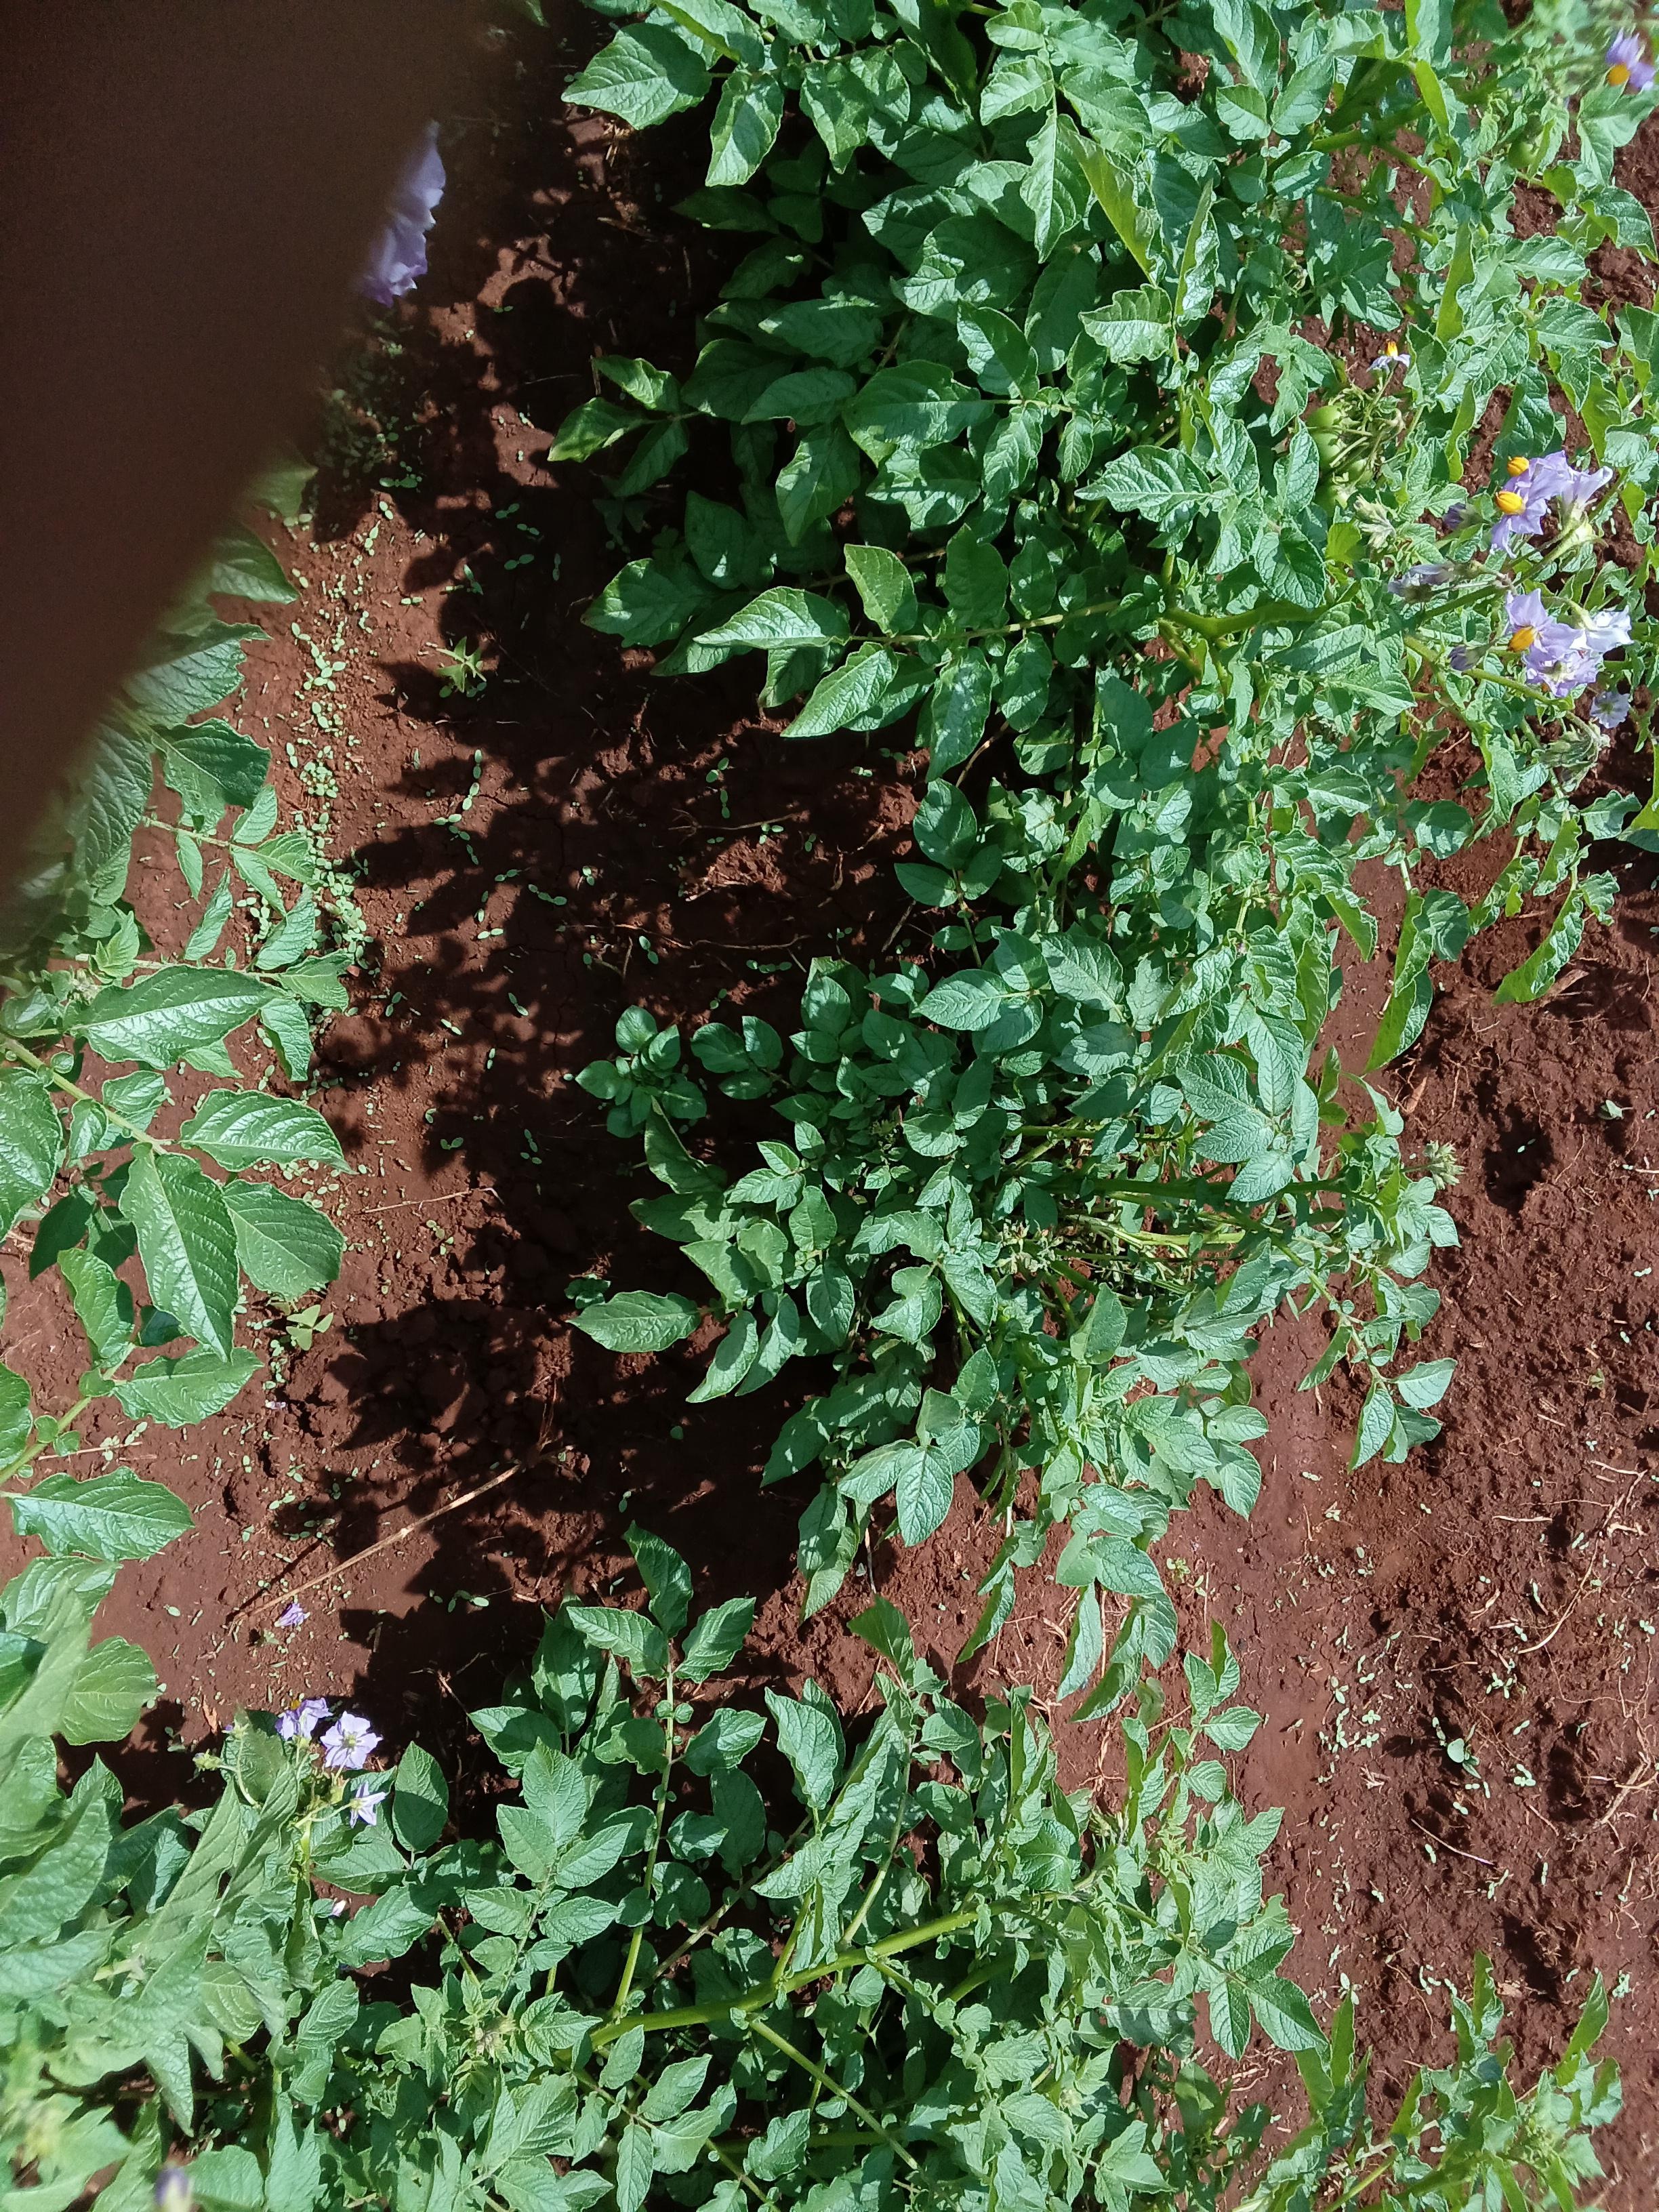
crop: potato
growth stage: flowering
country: Kenya
